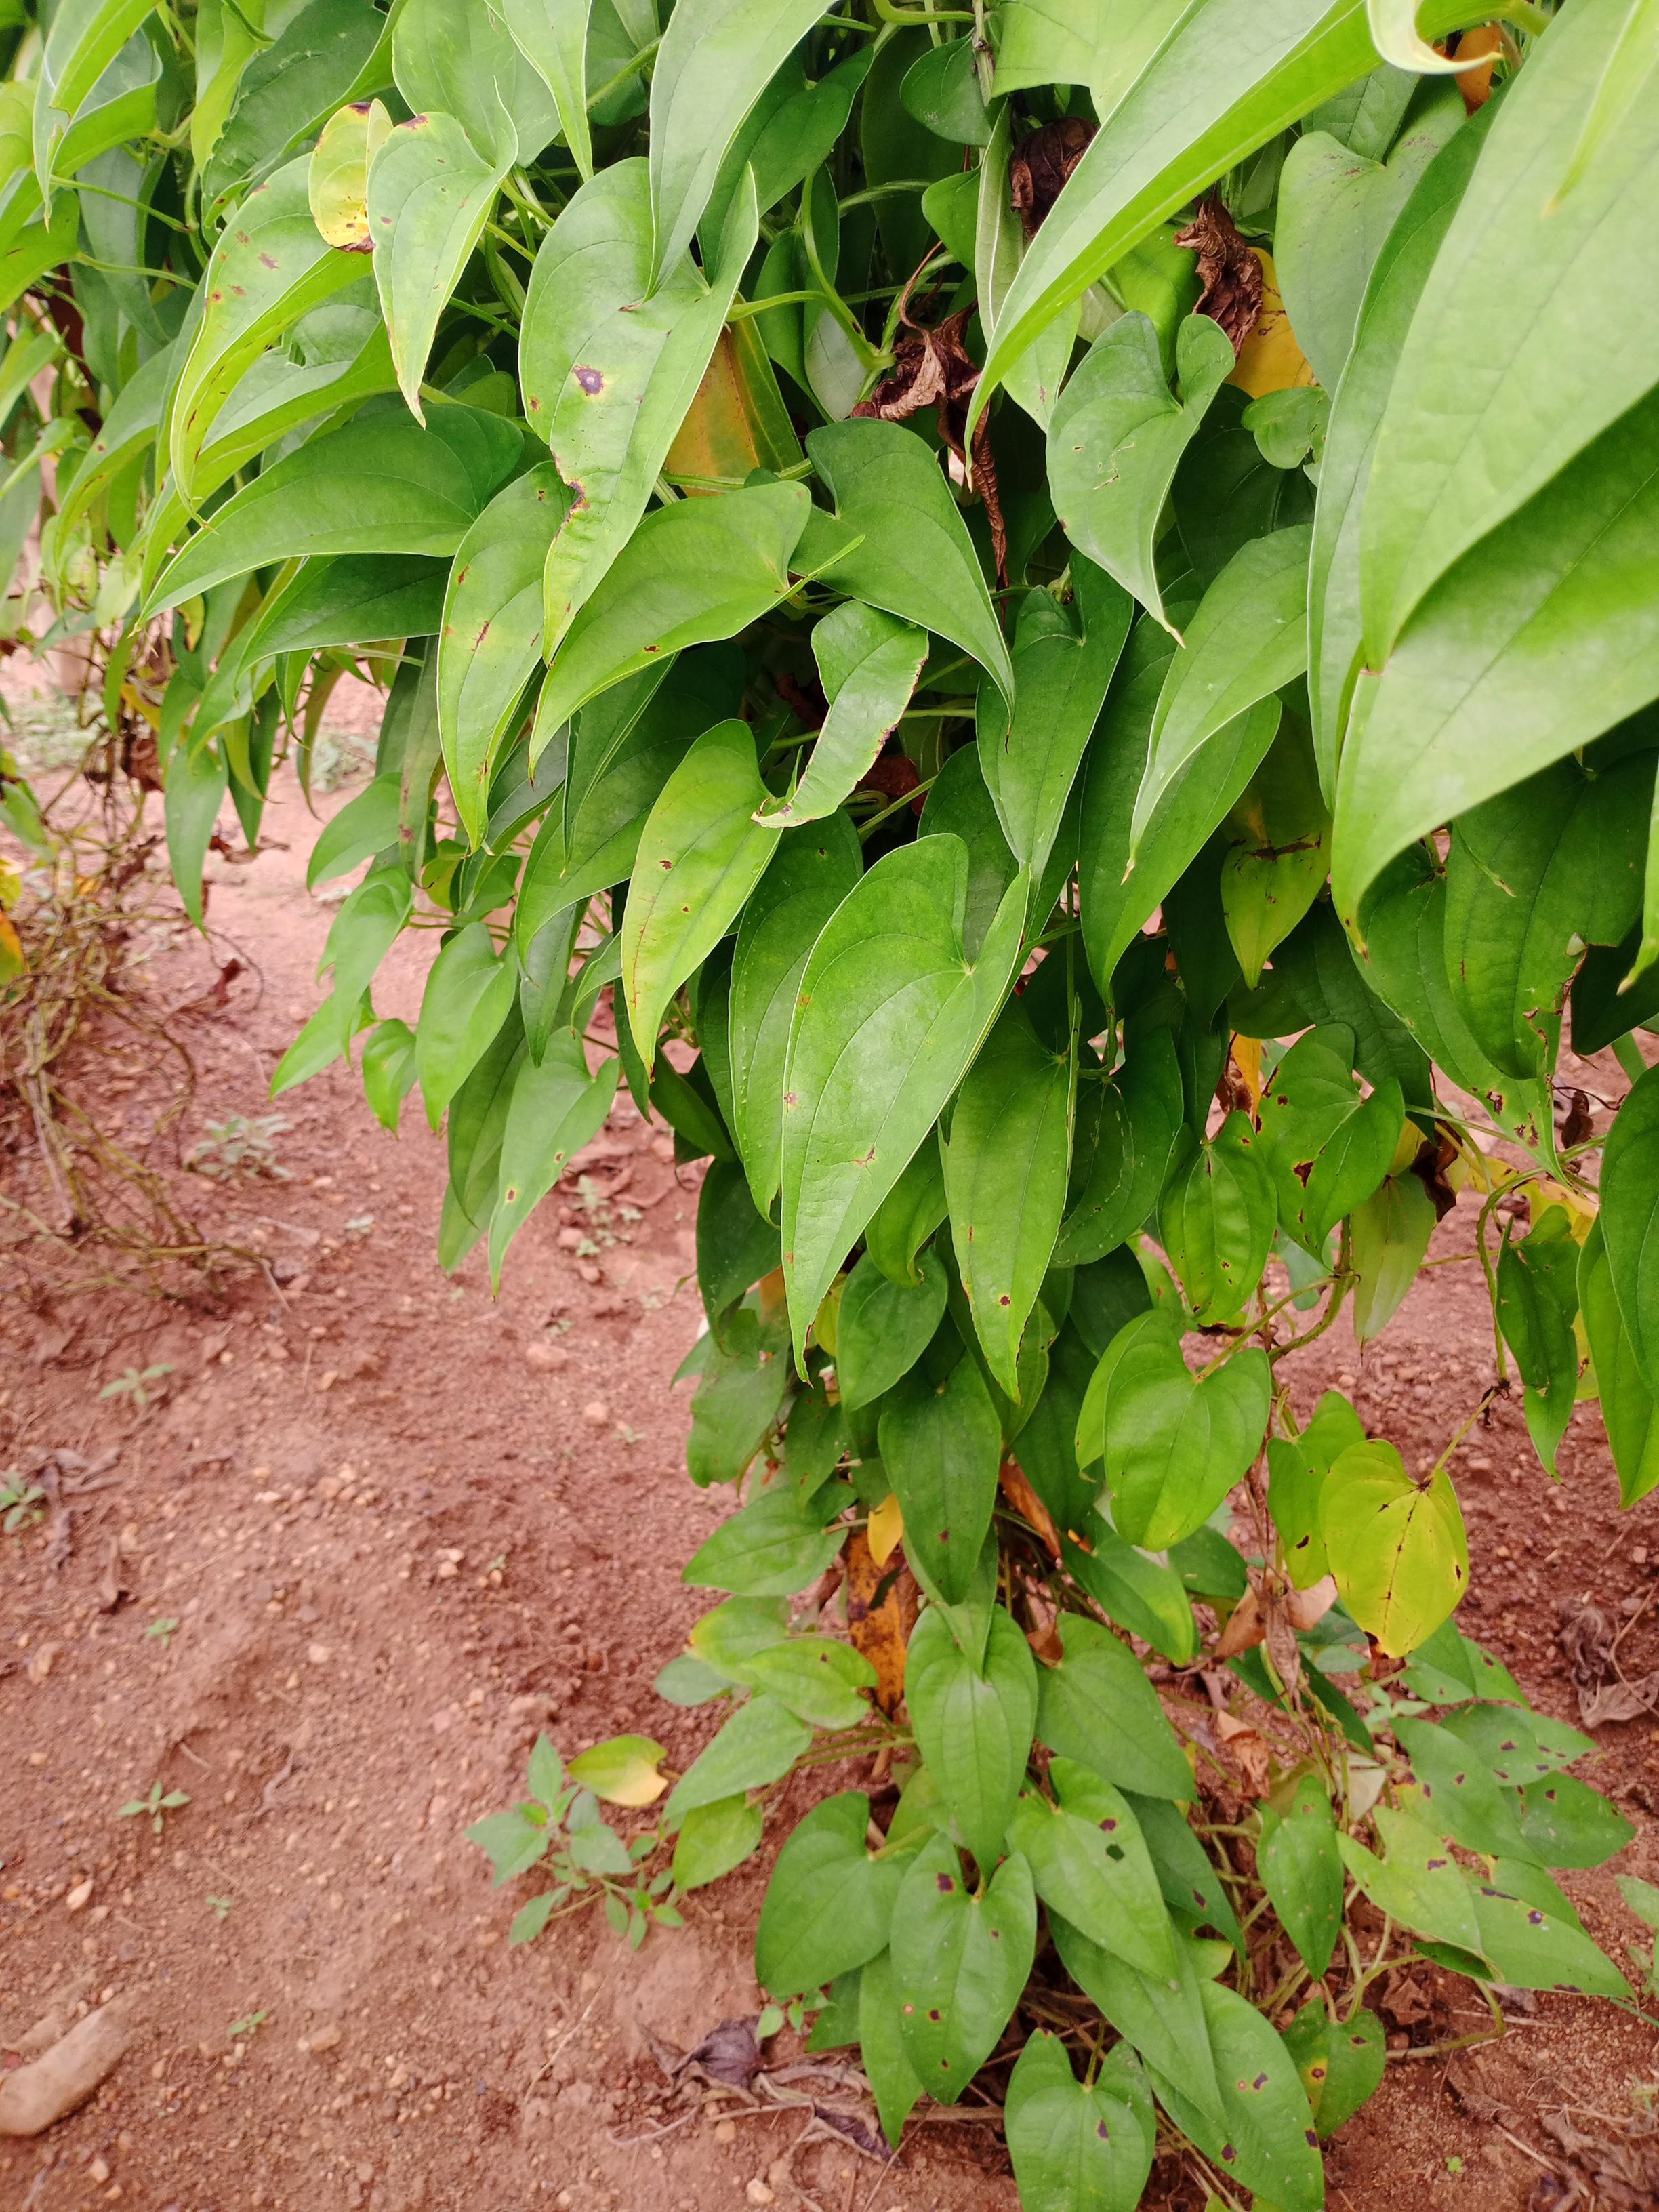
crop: yam
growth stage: vegetative
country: Nigeria
